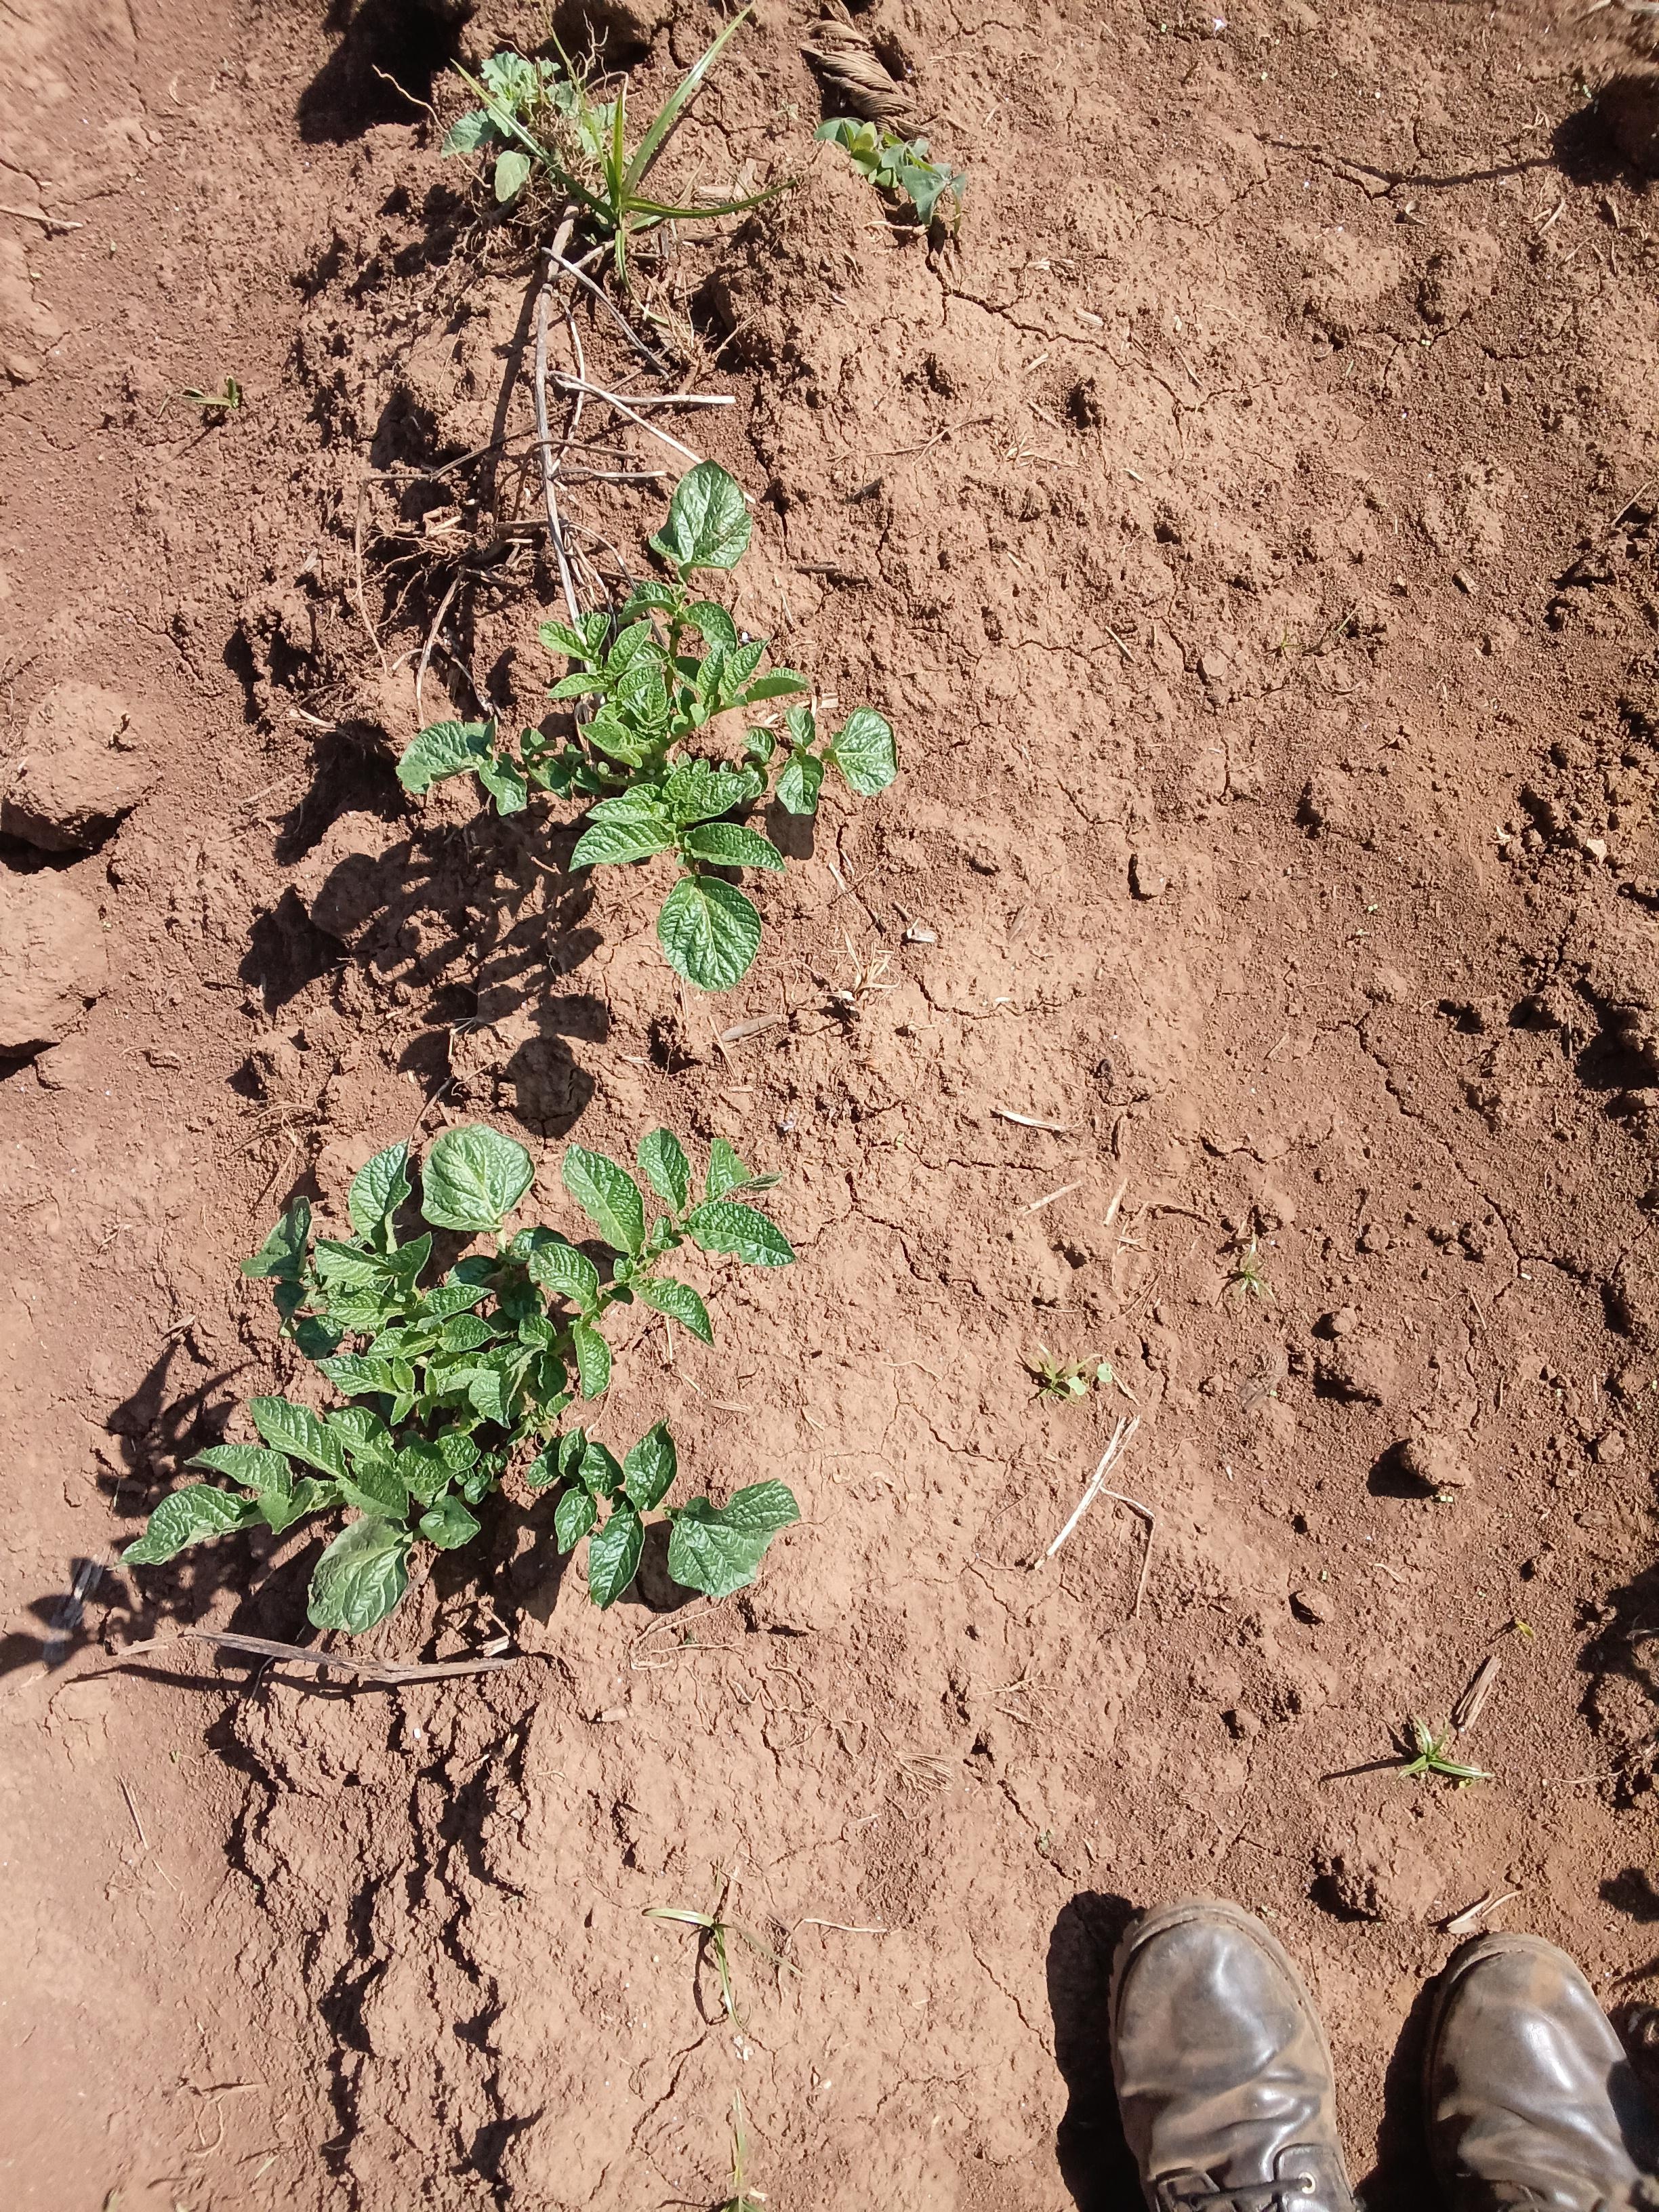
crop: potato
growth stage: vegetative
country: Kenya
